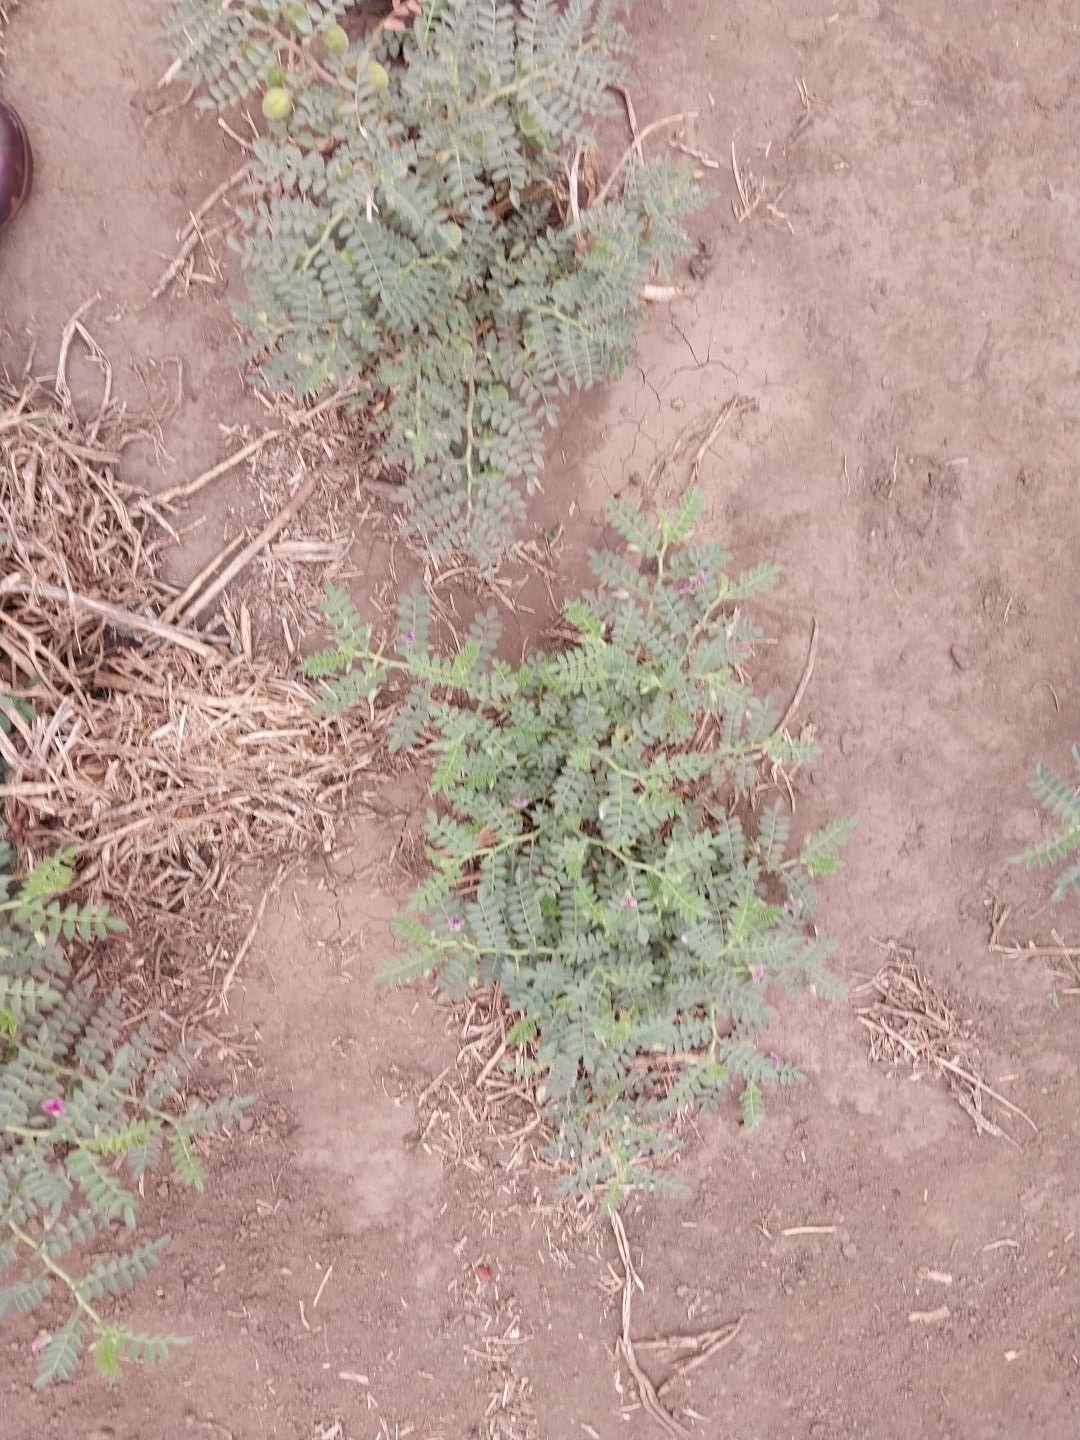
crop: chickpea
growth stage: development pod
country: Tanzania
